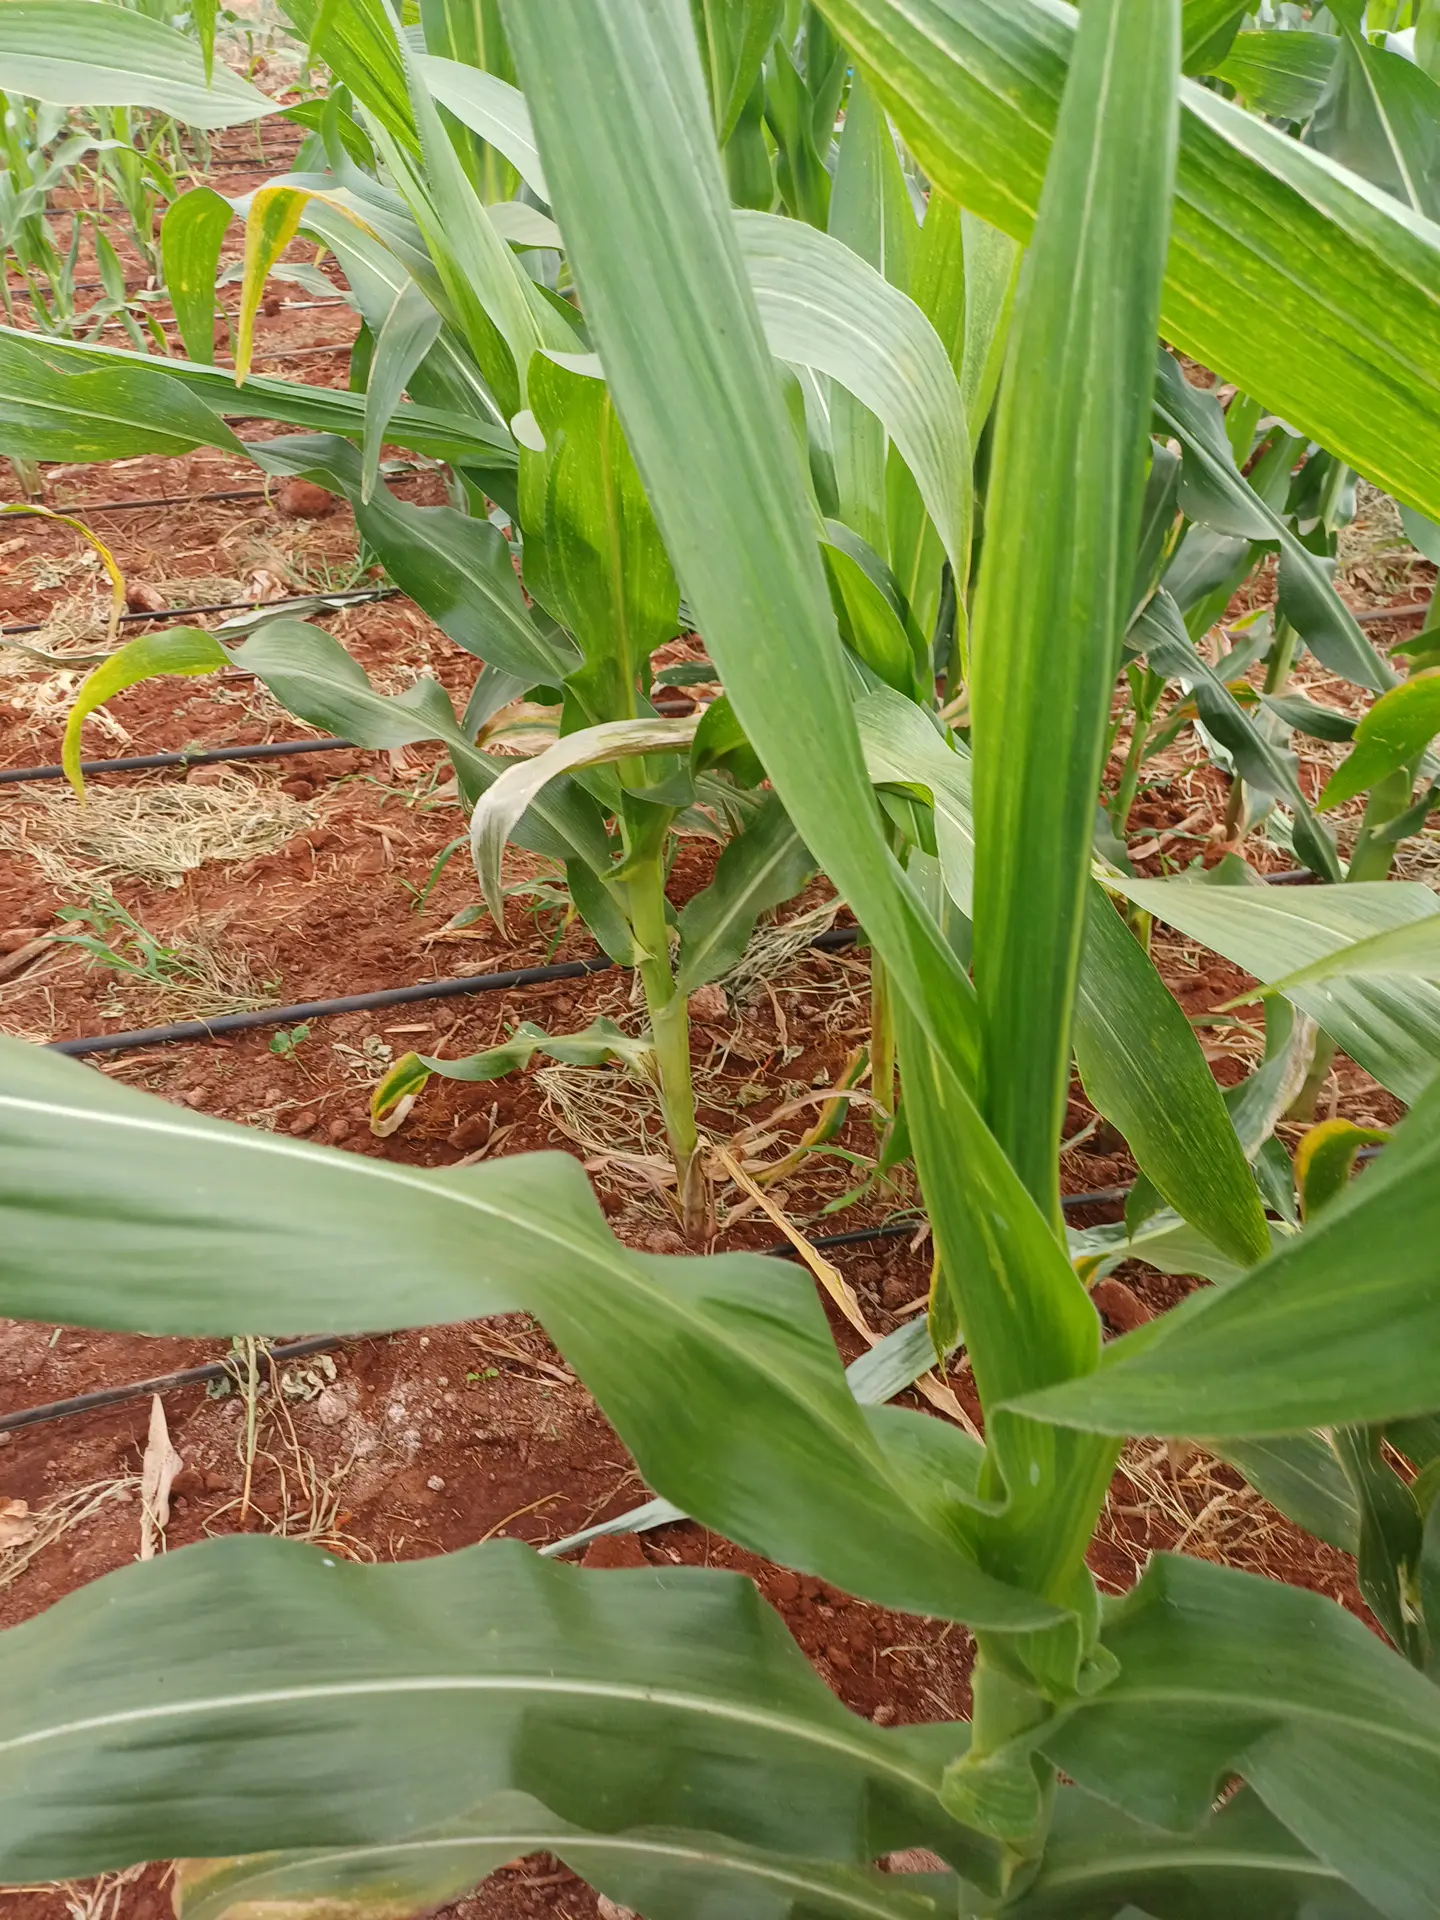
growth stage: vegetative
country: Kenya
